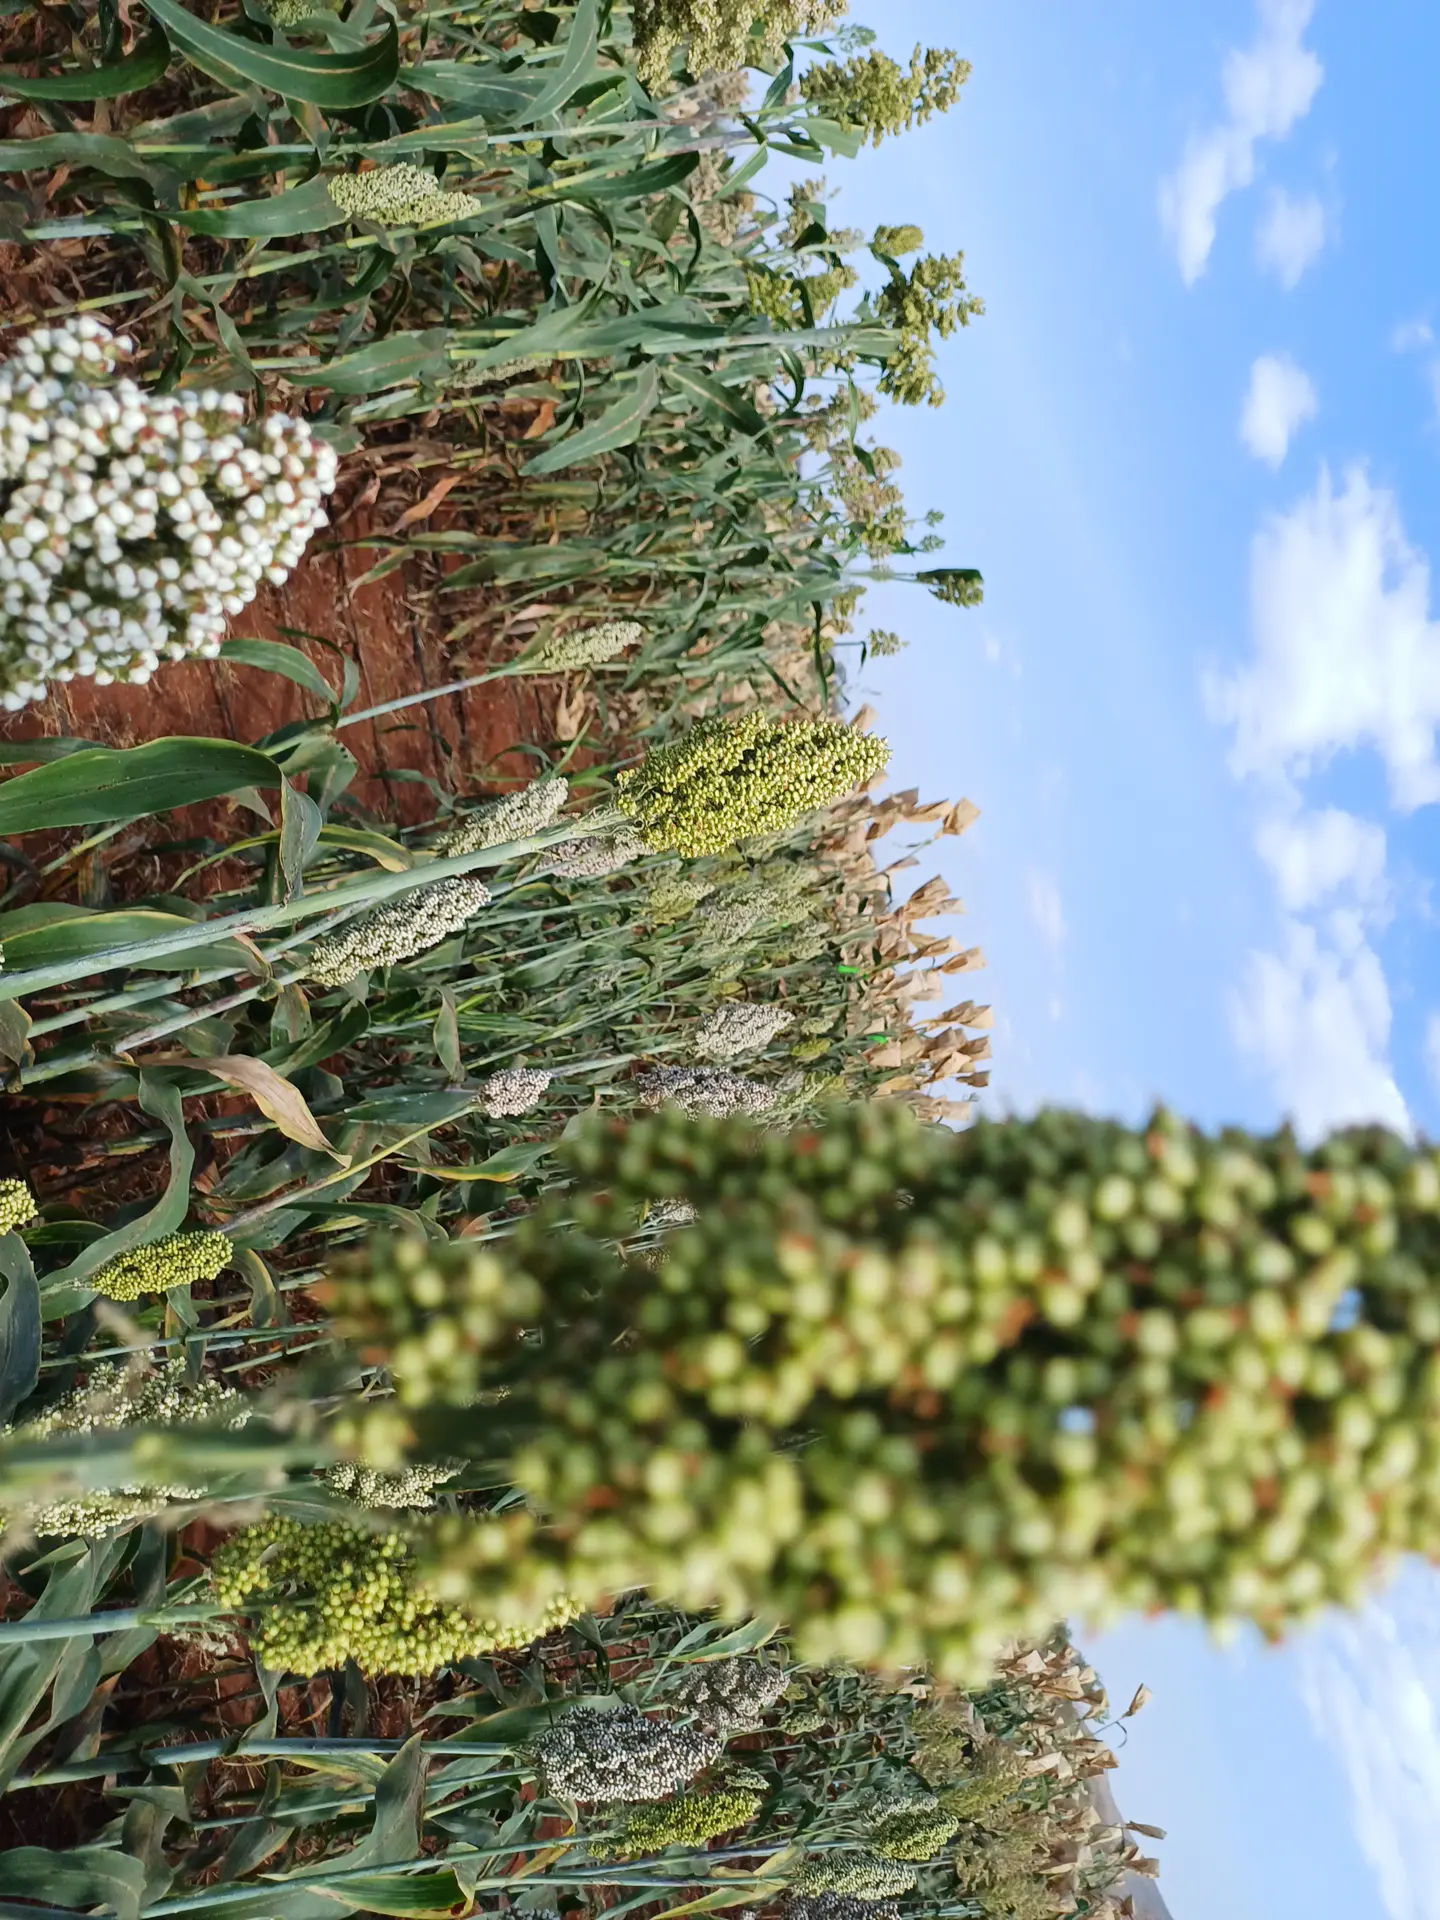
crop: sorghum
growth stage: filling grain
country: Kenya
